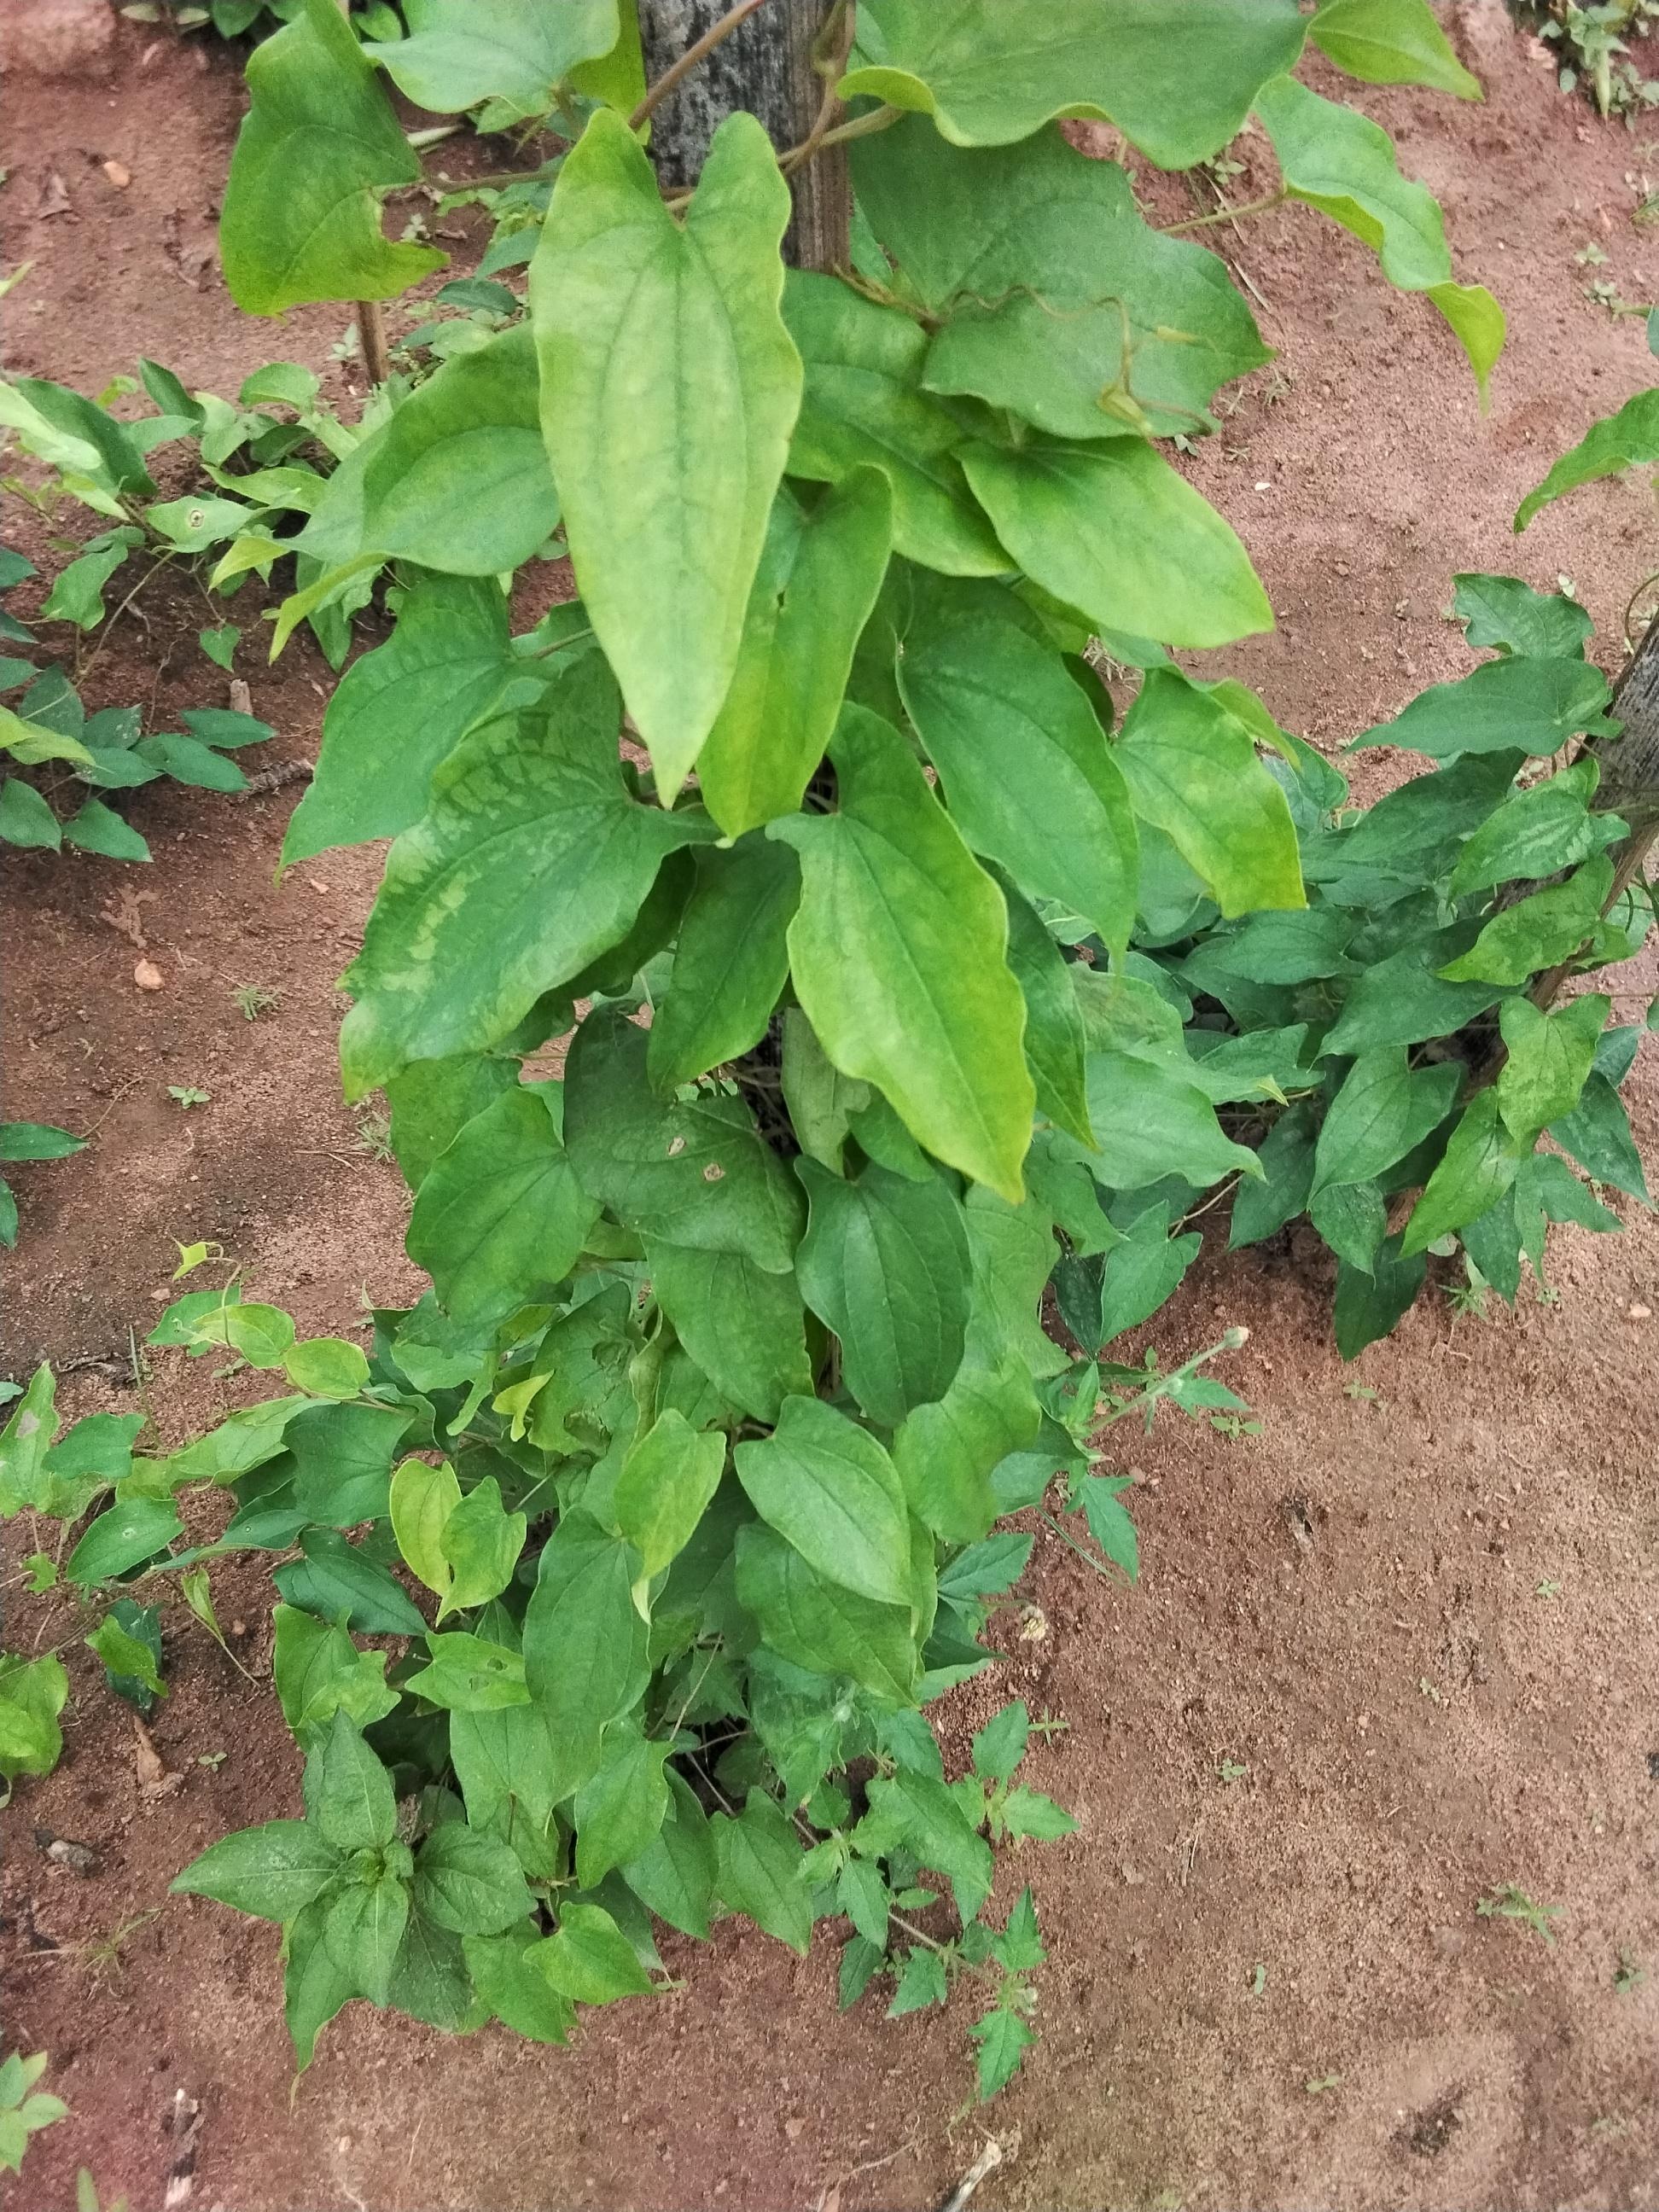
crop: yam
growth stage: vegetative
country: Nigeria
